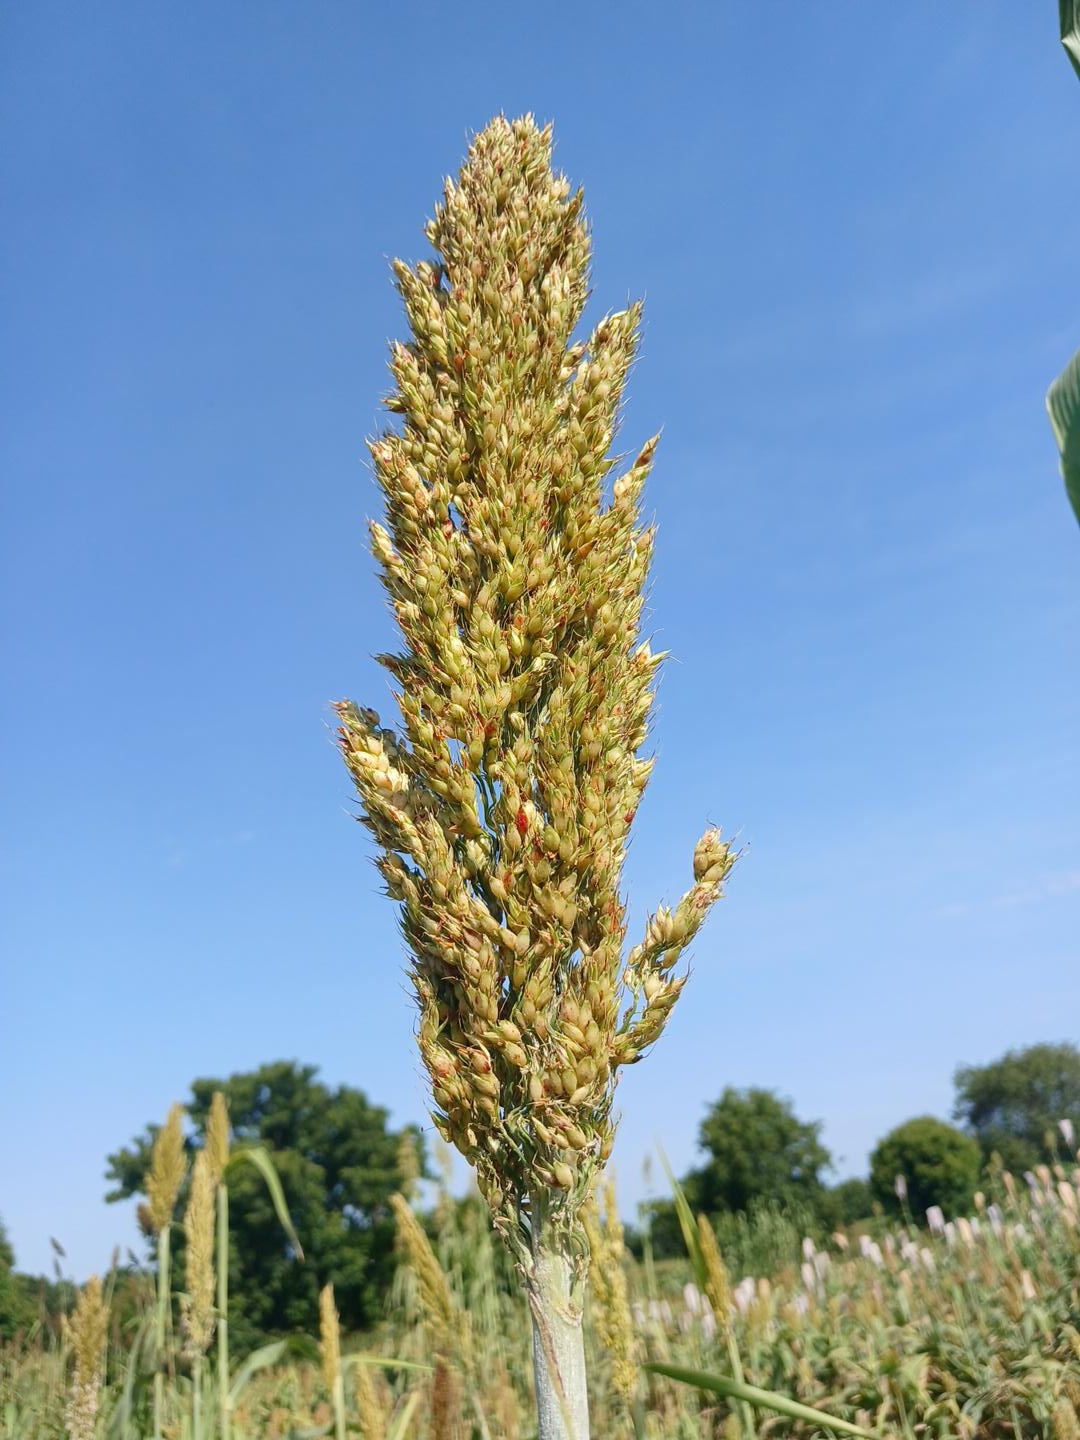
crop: sorghum
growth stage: filling grain
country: Senegal
